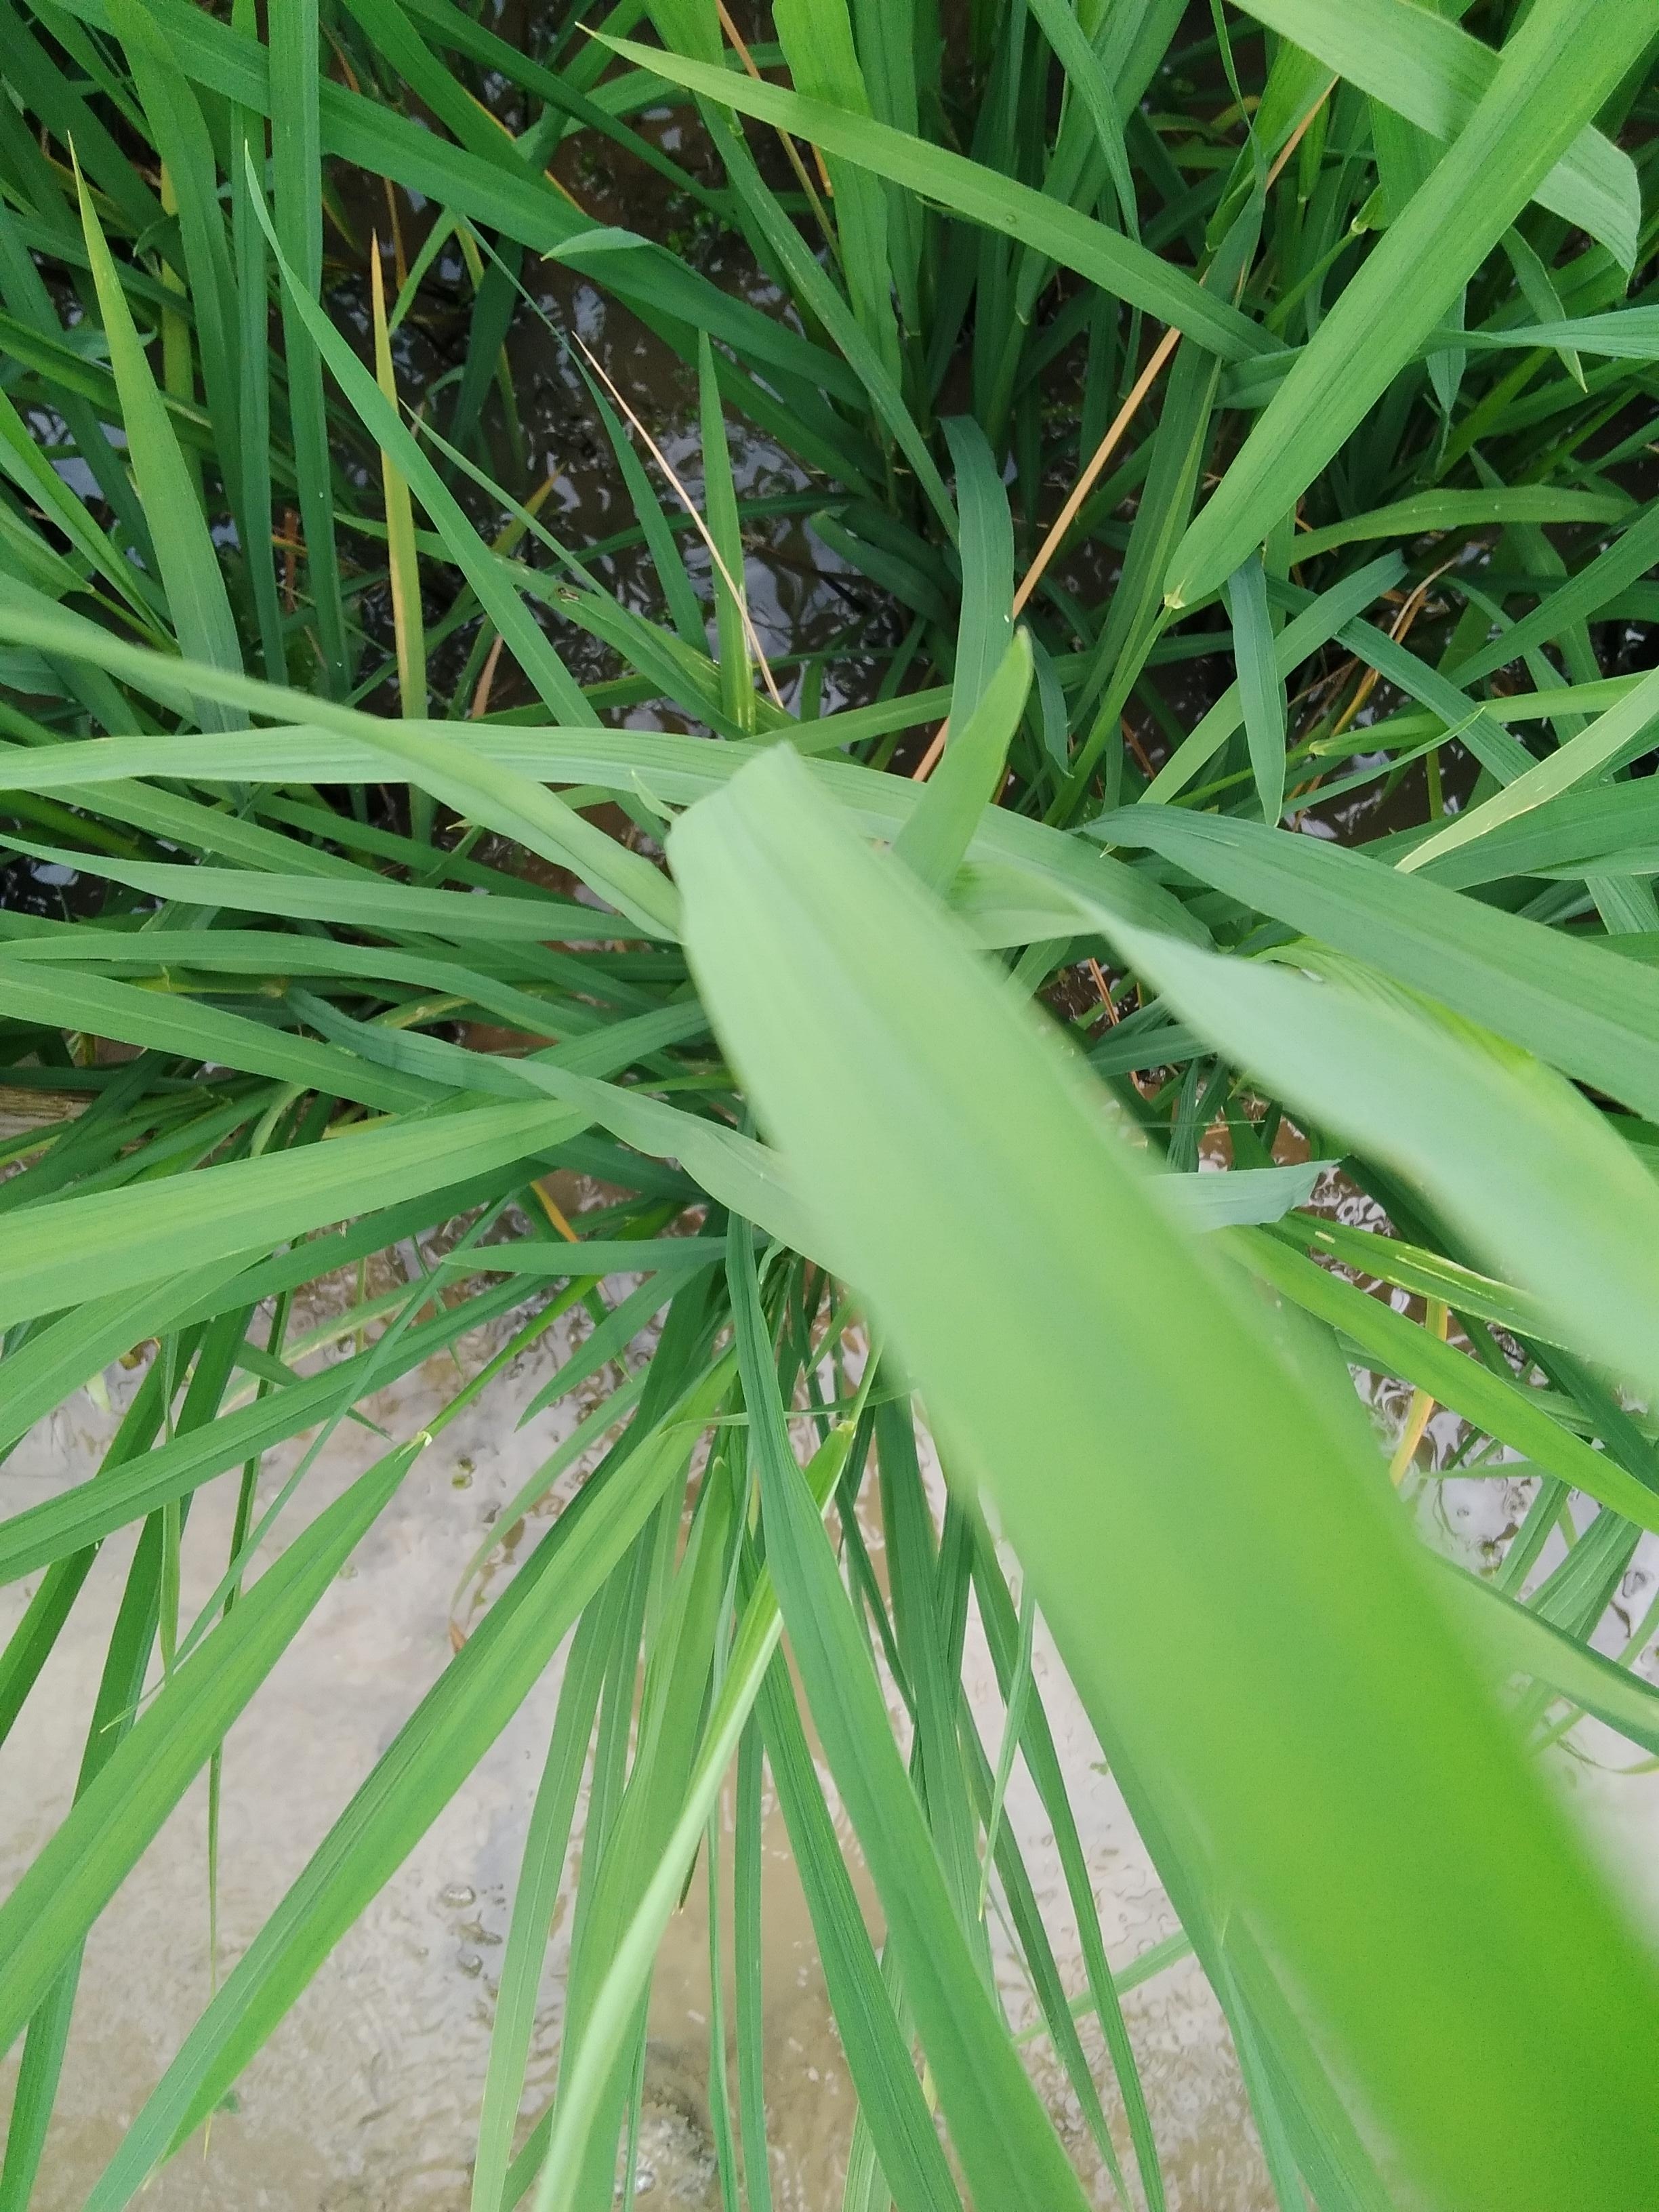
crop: rice
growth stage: booting
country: Nigeria
